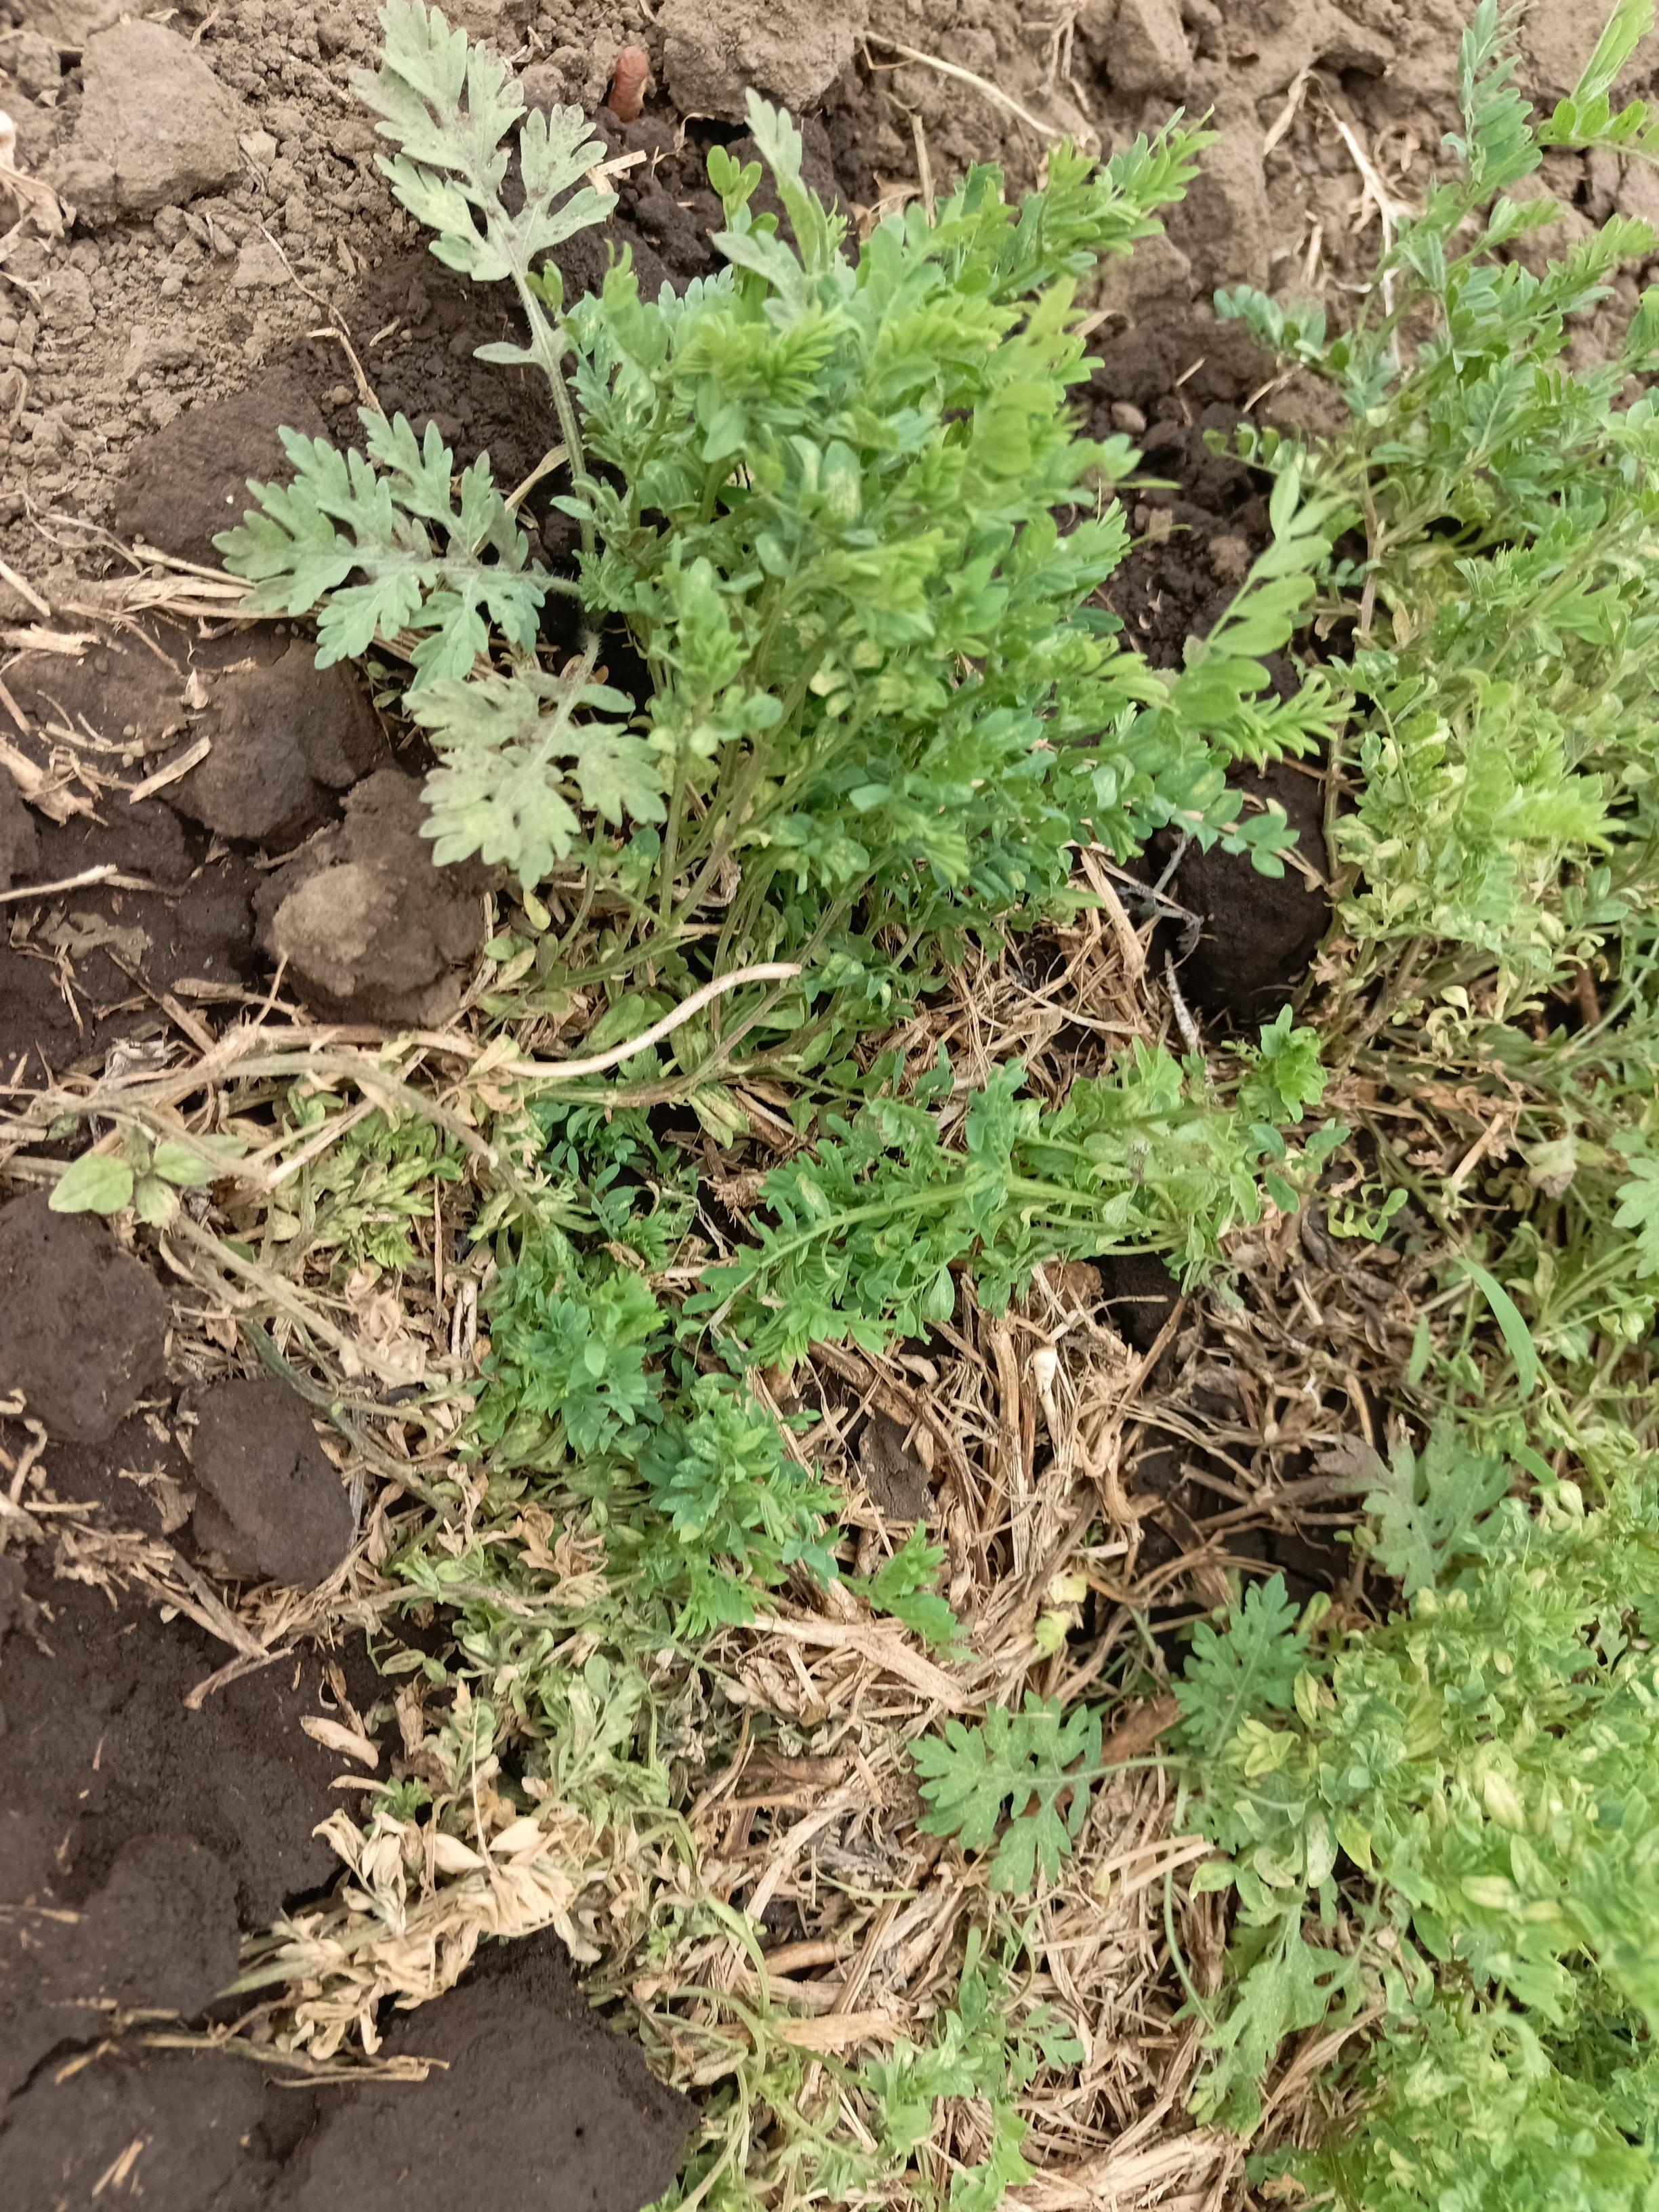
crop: lentil
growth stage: vegetative
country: Tanzania
